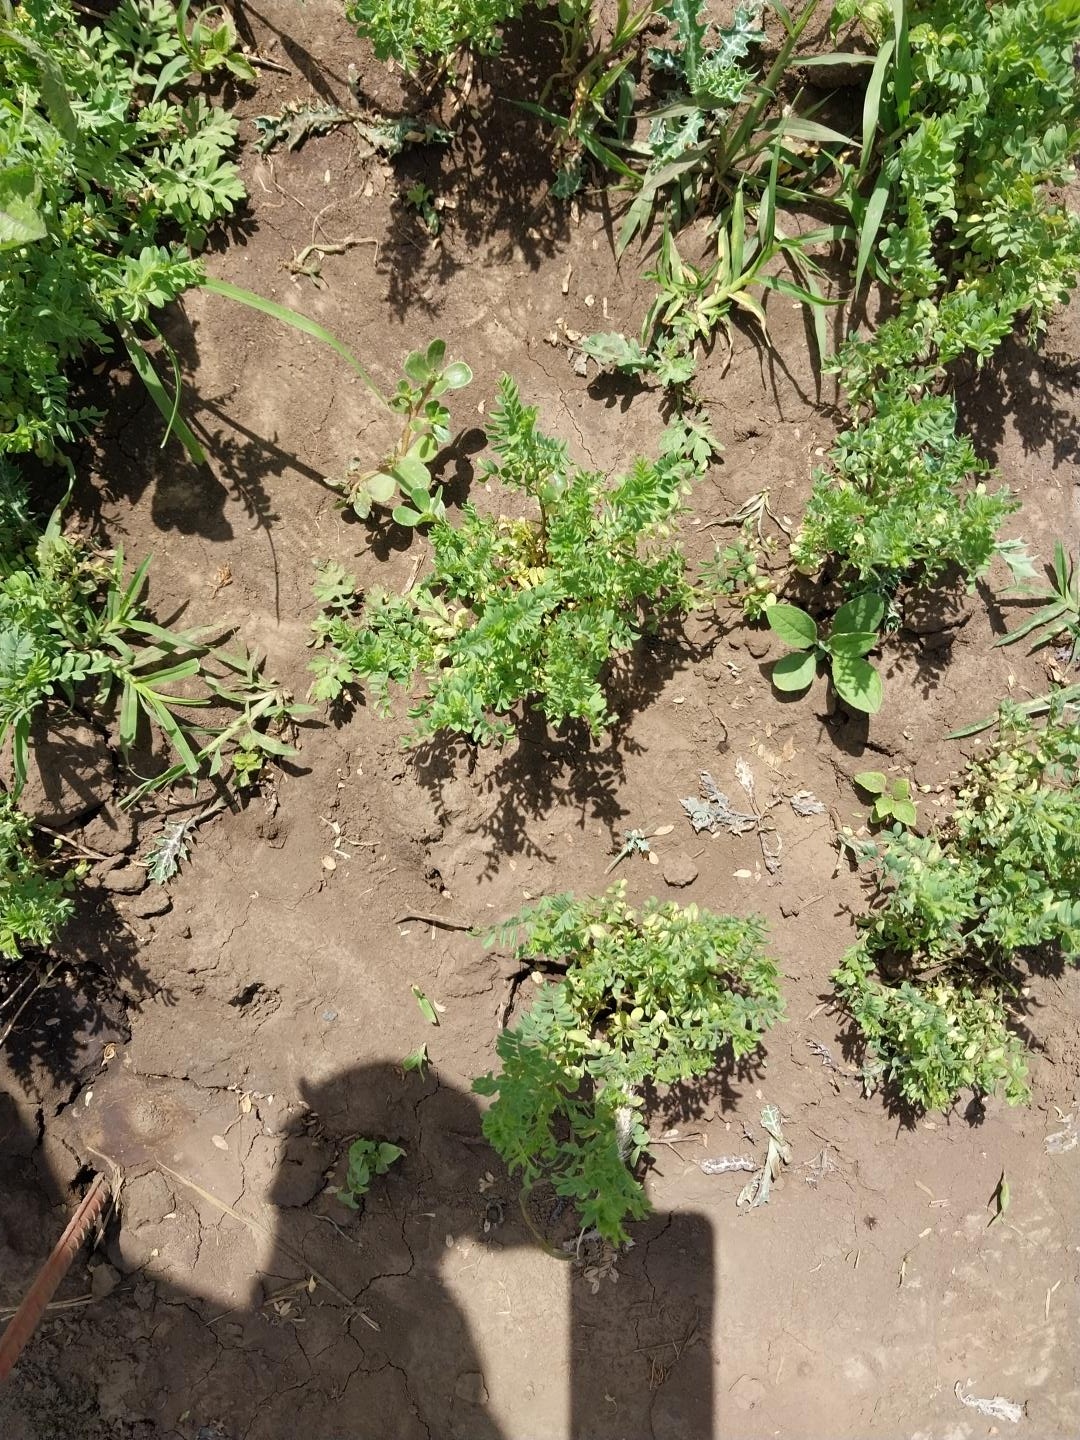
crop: lentil
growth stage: vegetative
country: Tanzania
